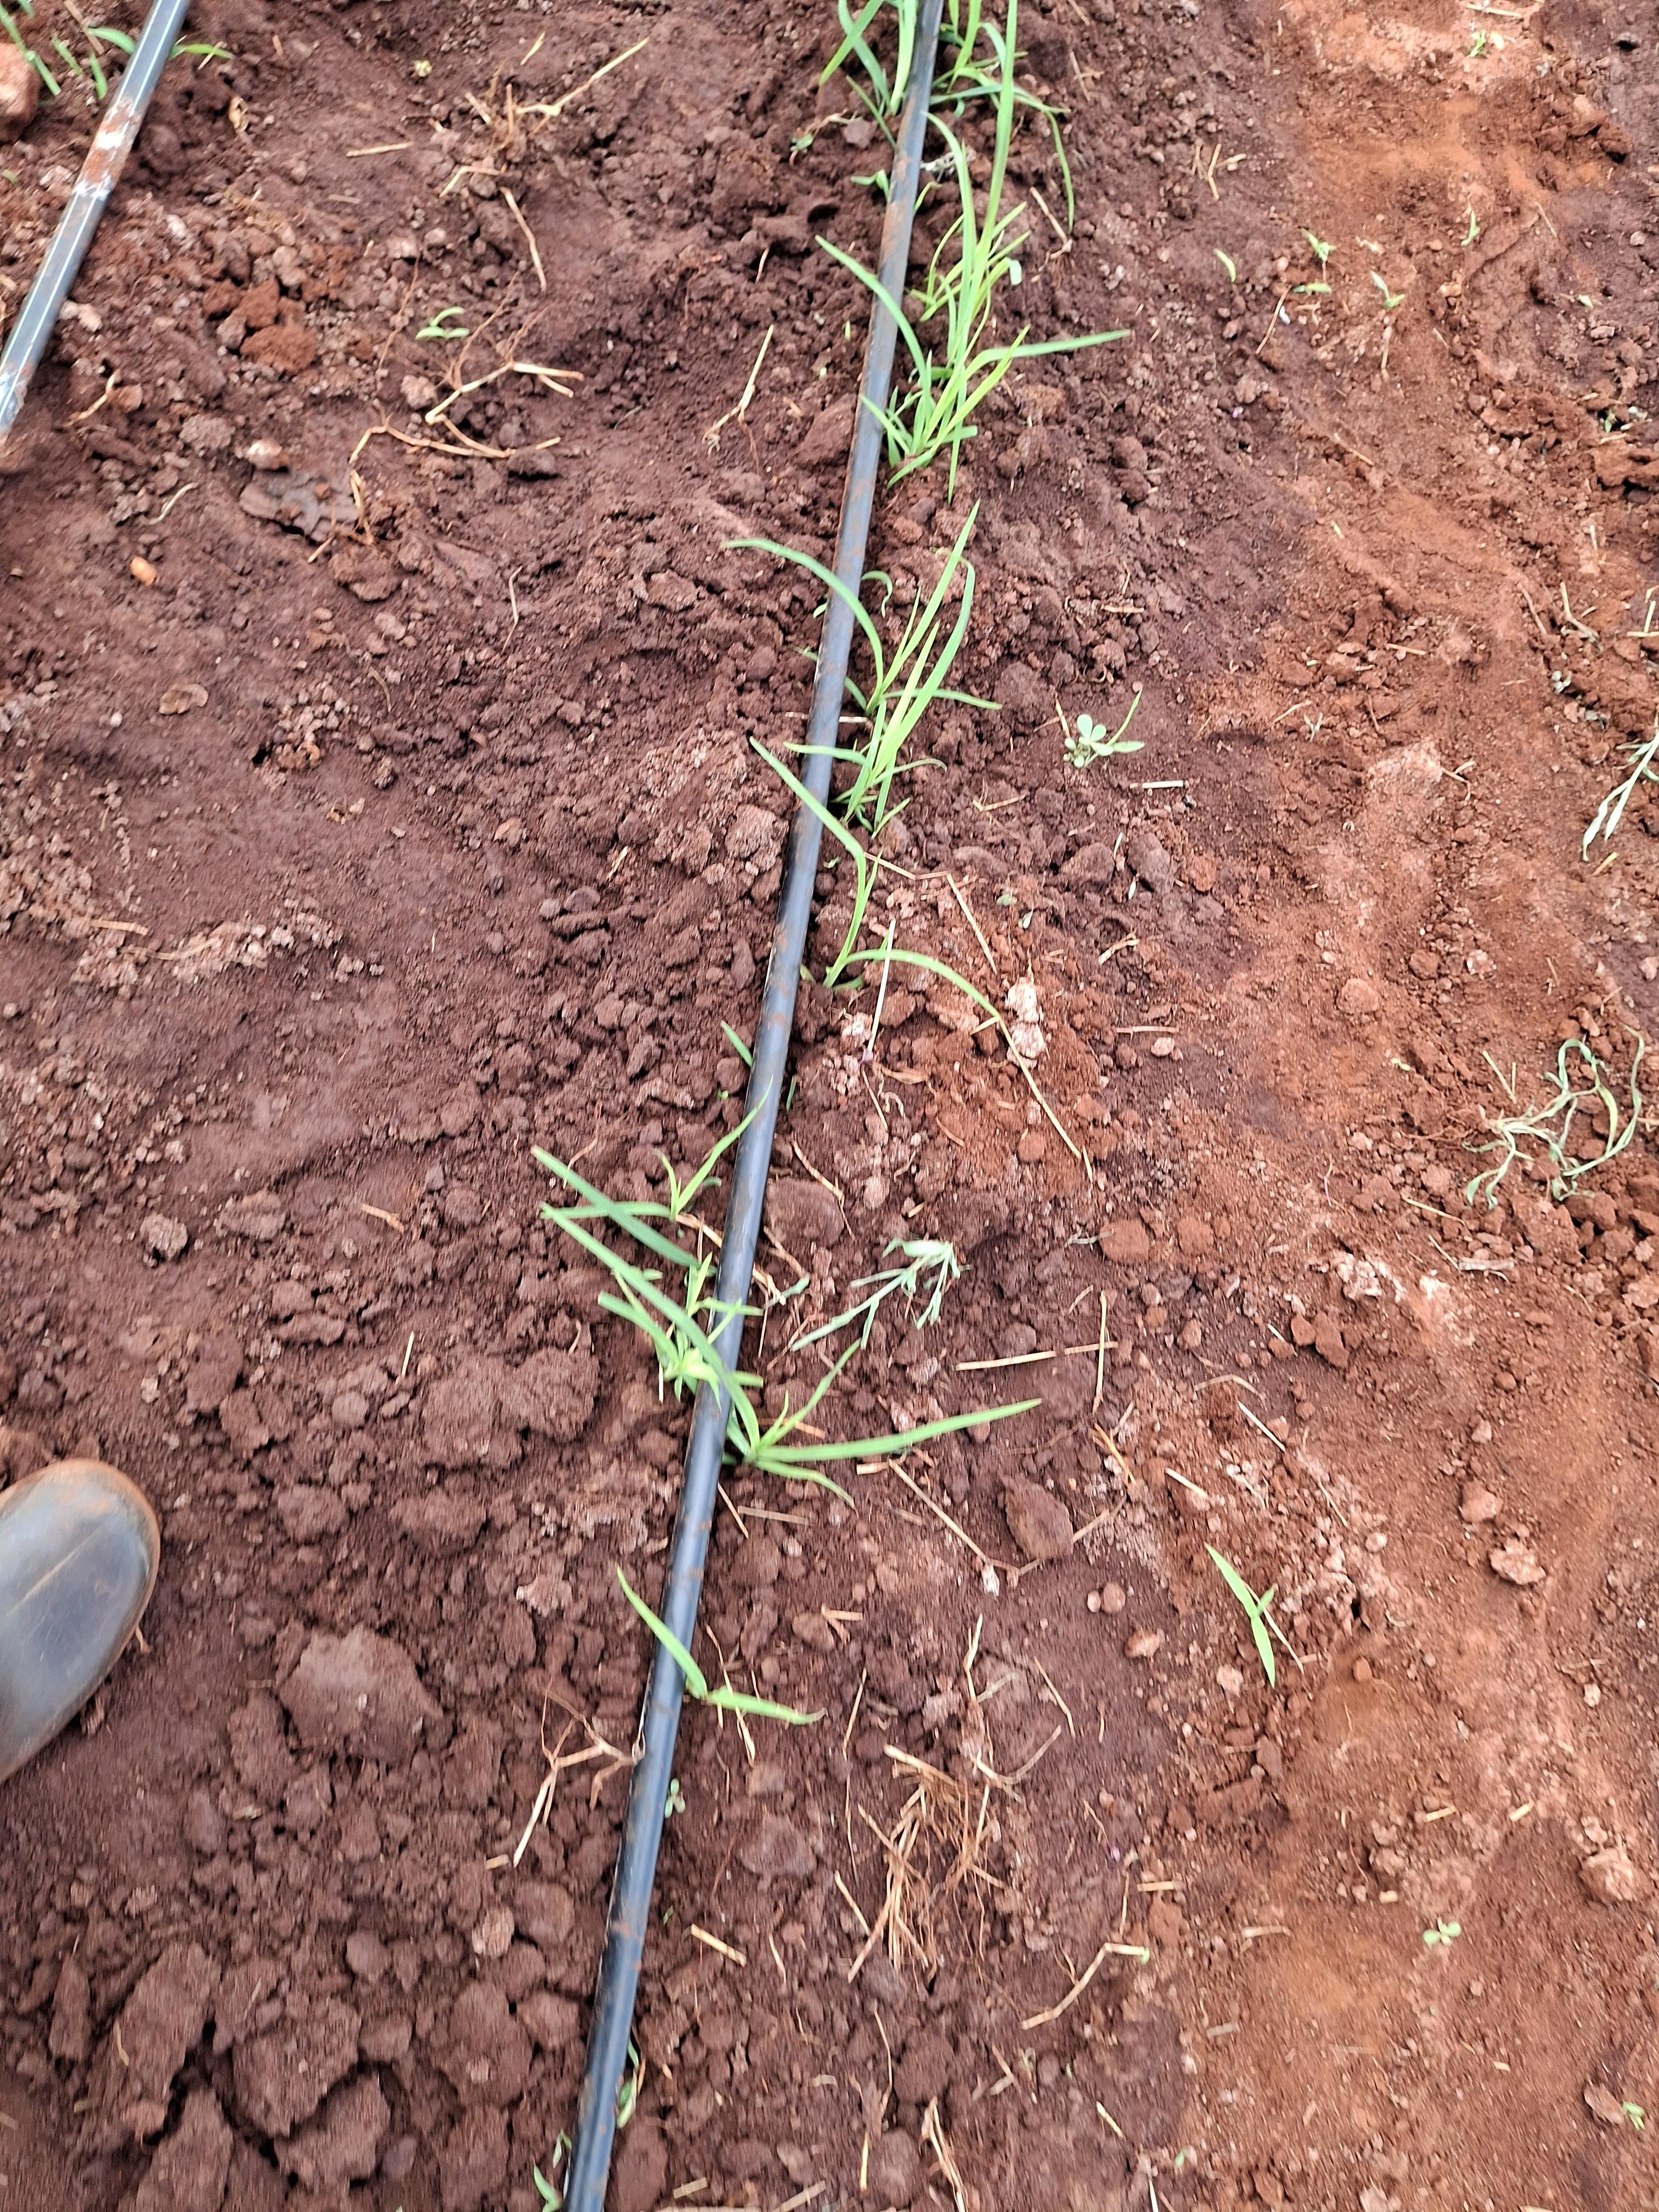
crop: finger millet
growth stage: vegetative
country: Kenya
